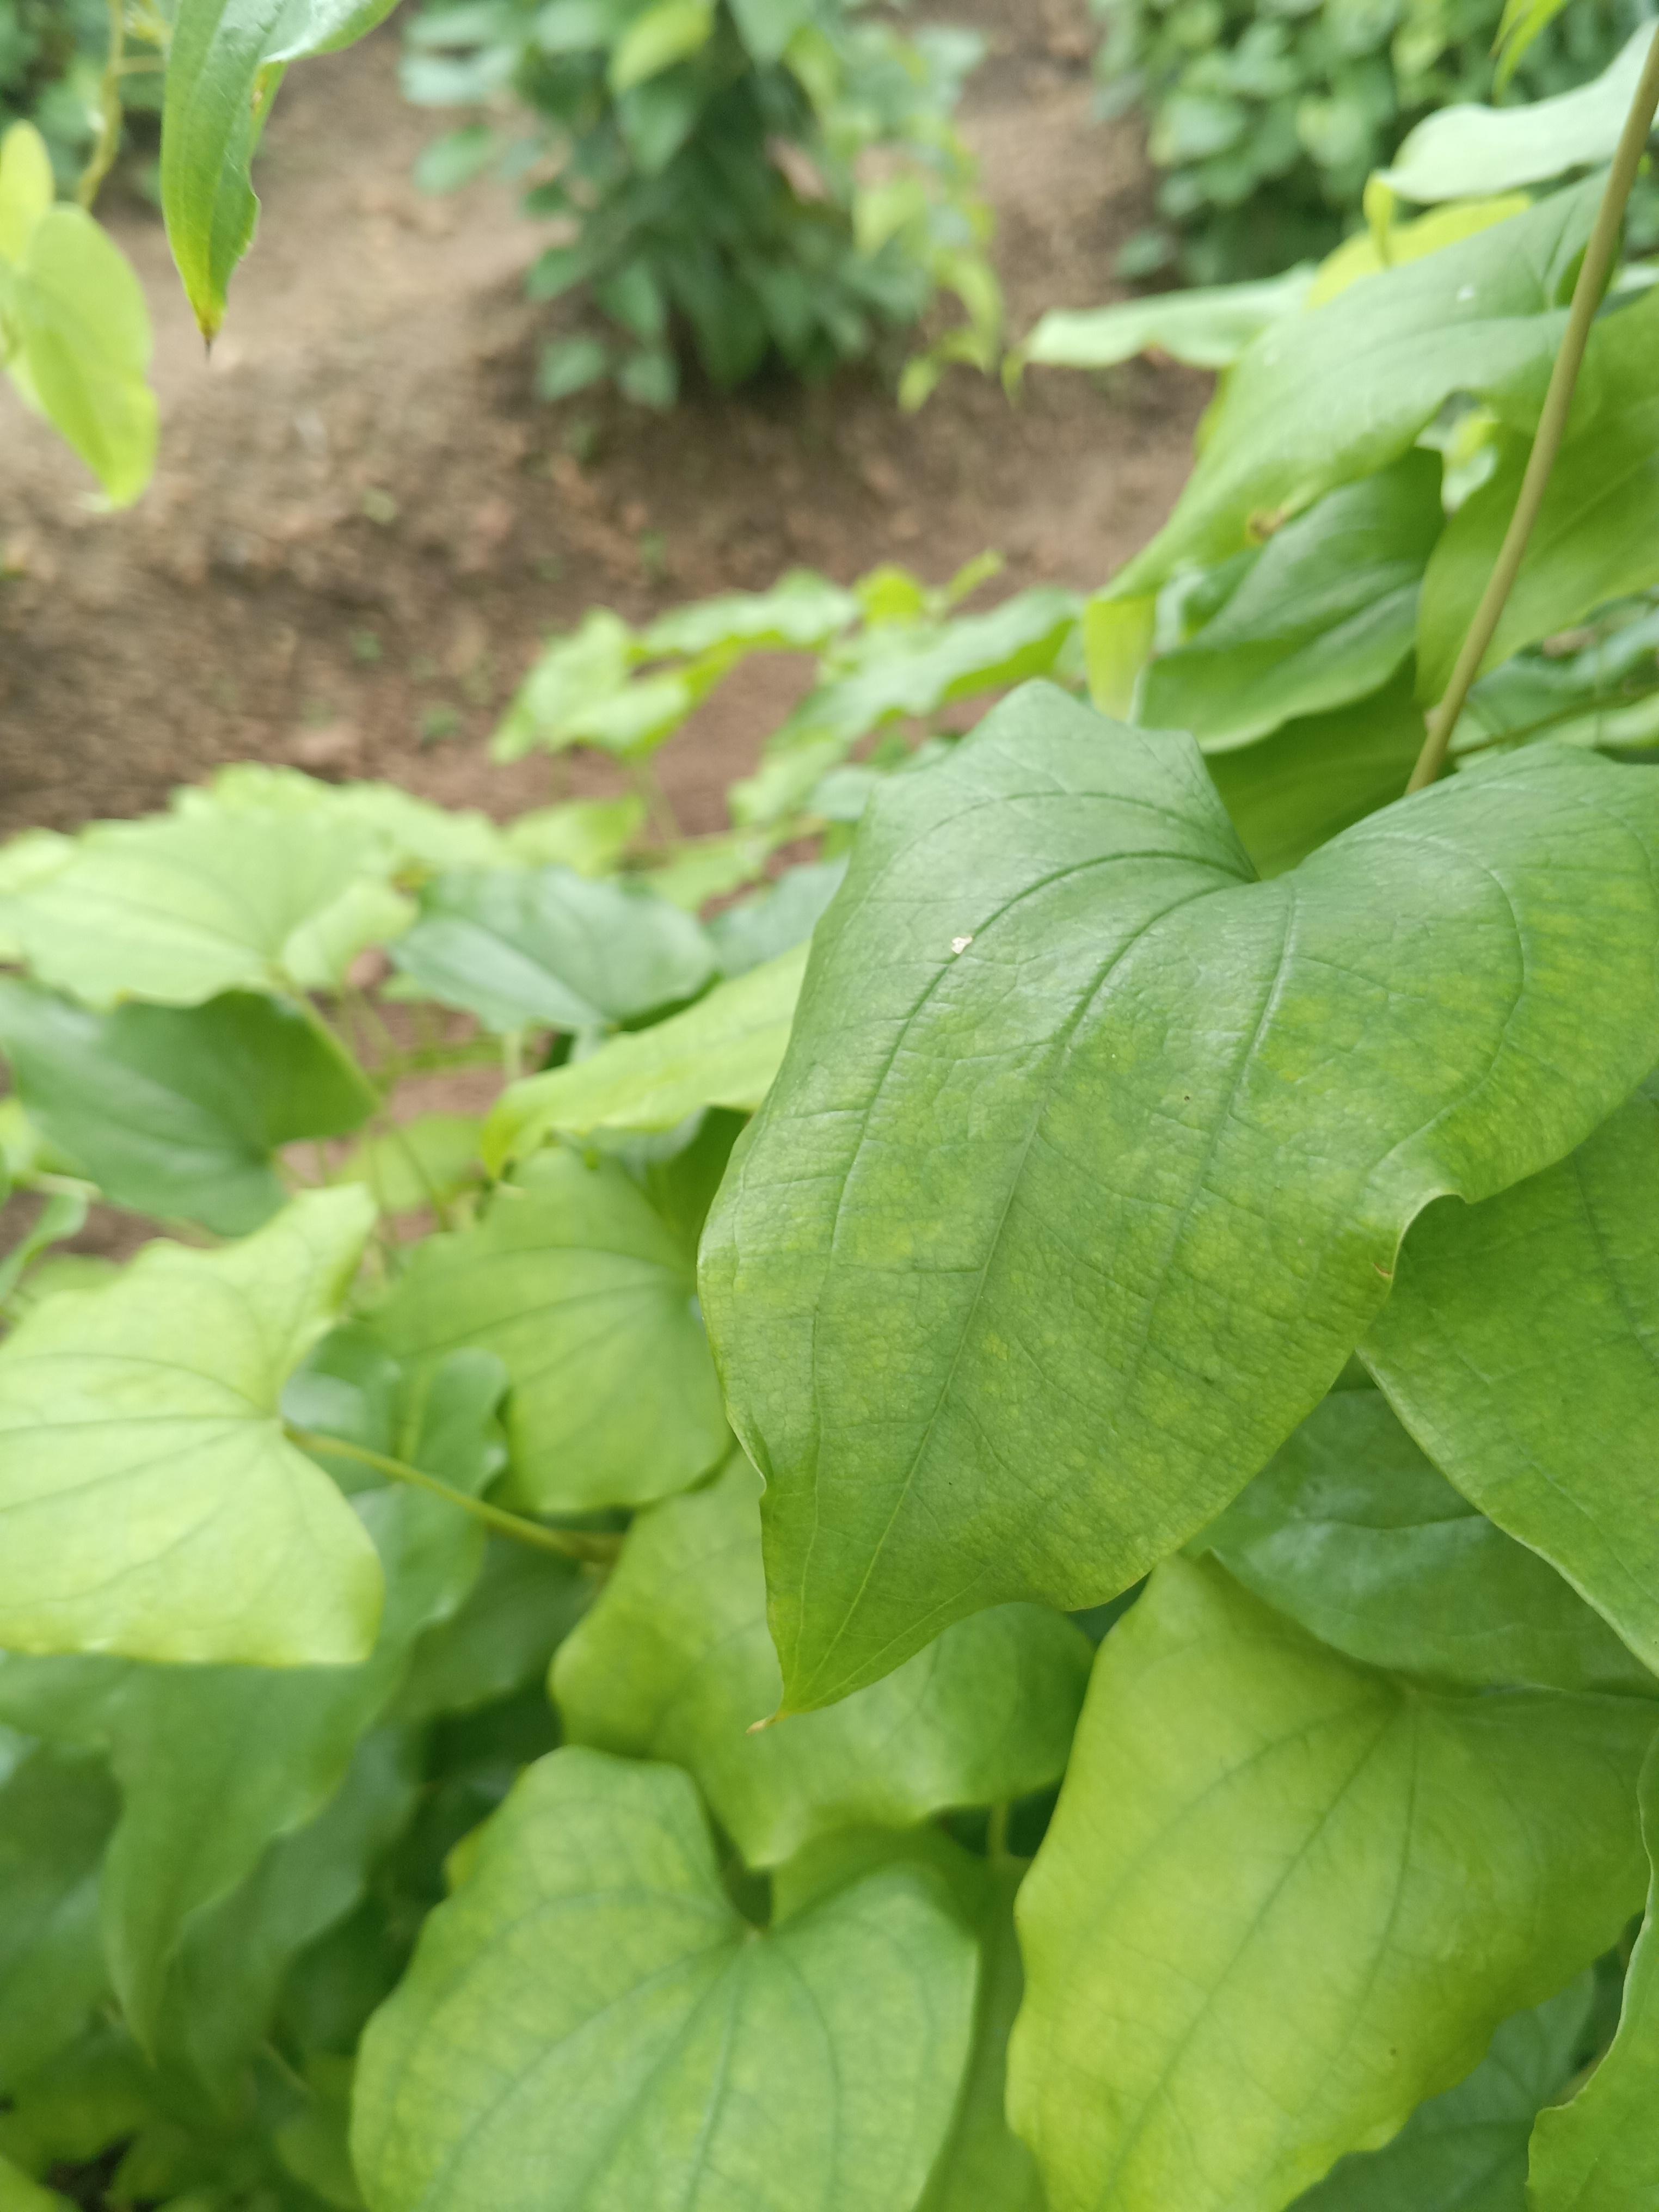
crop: yam
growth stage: vegetative
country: Nigeria
